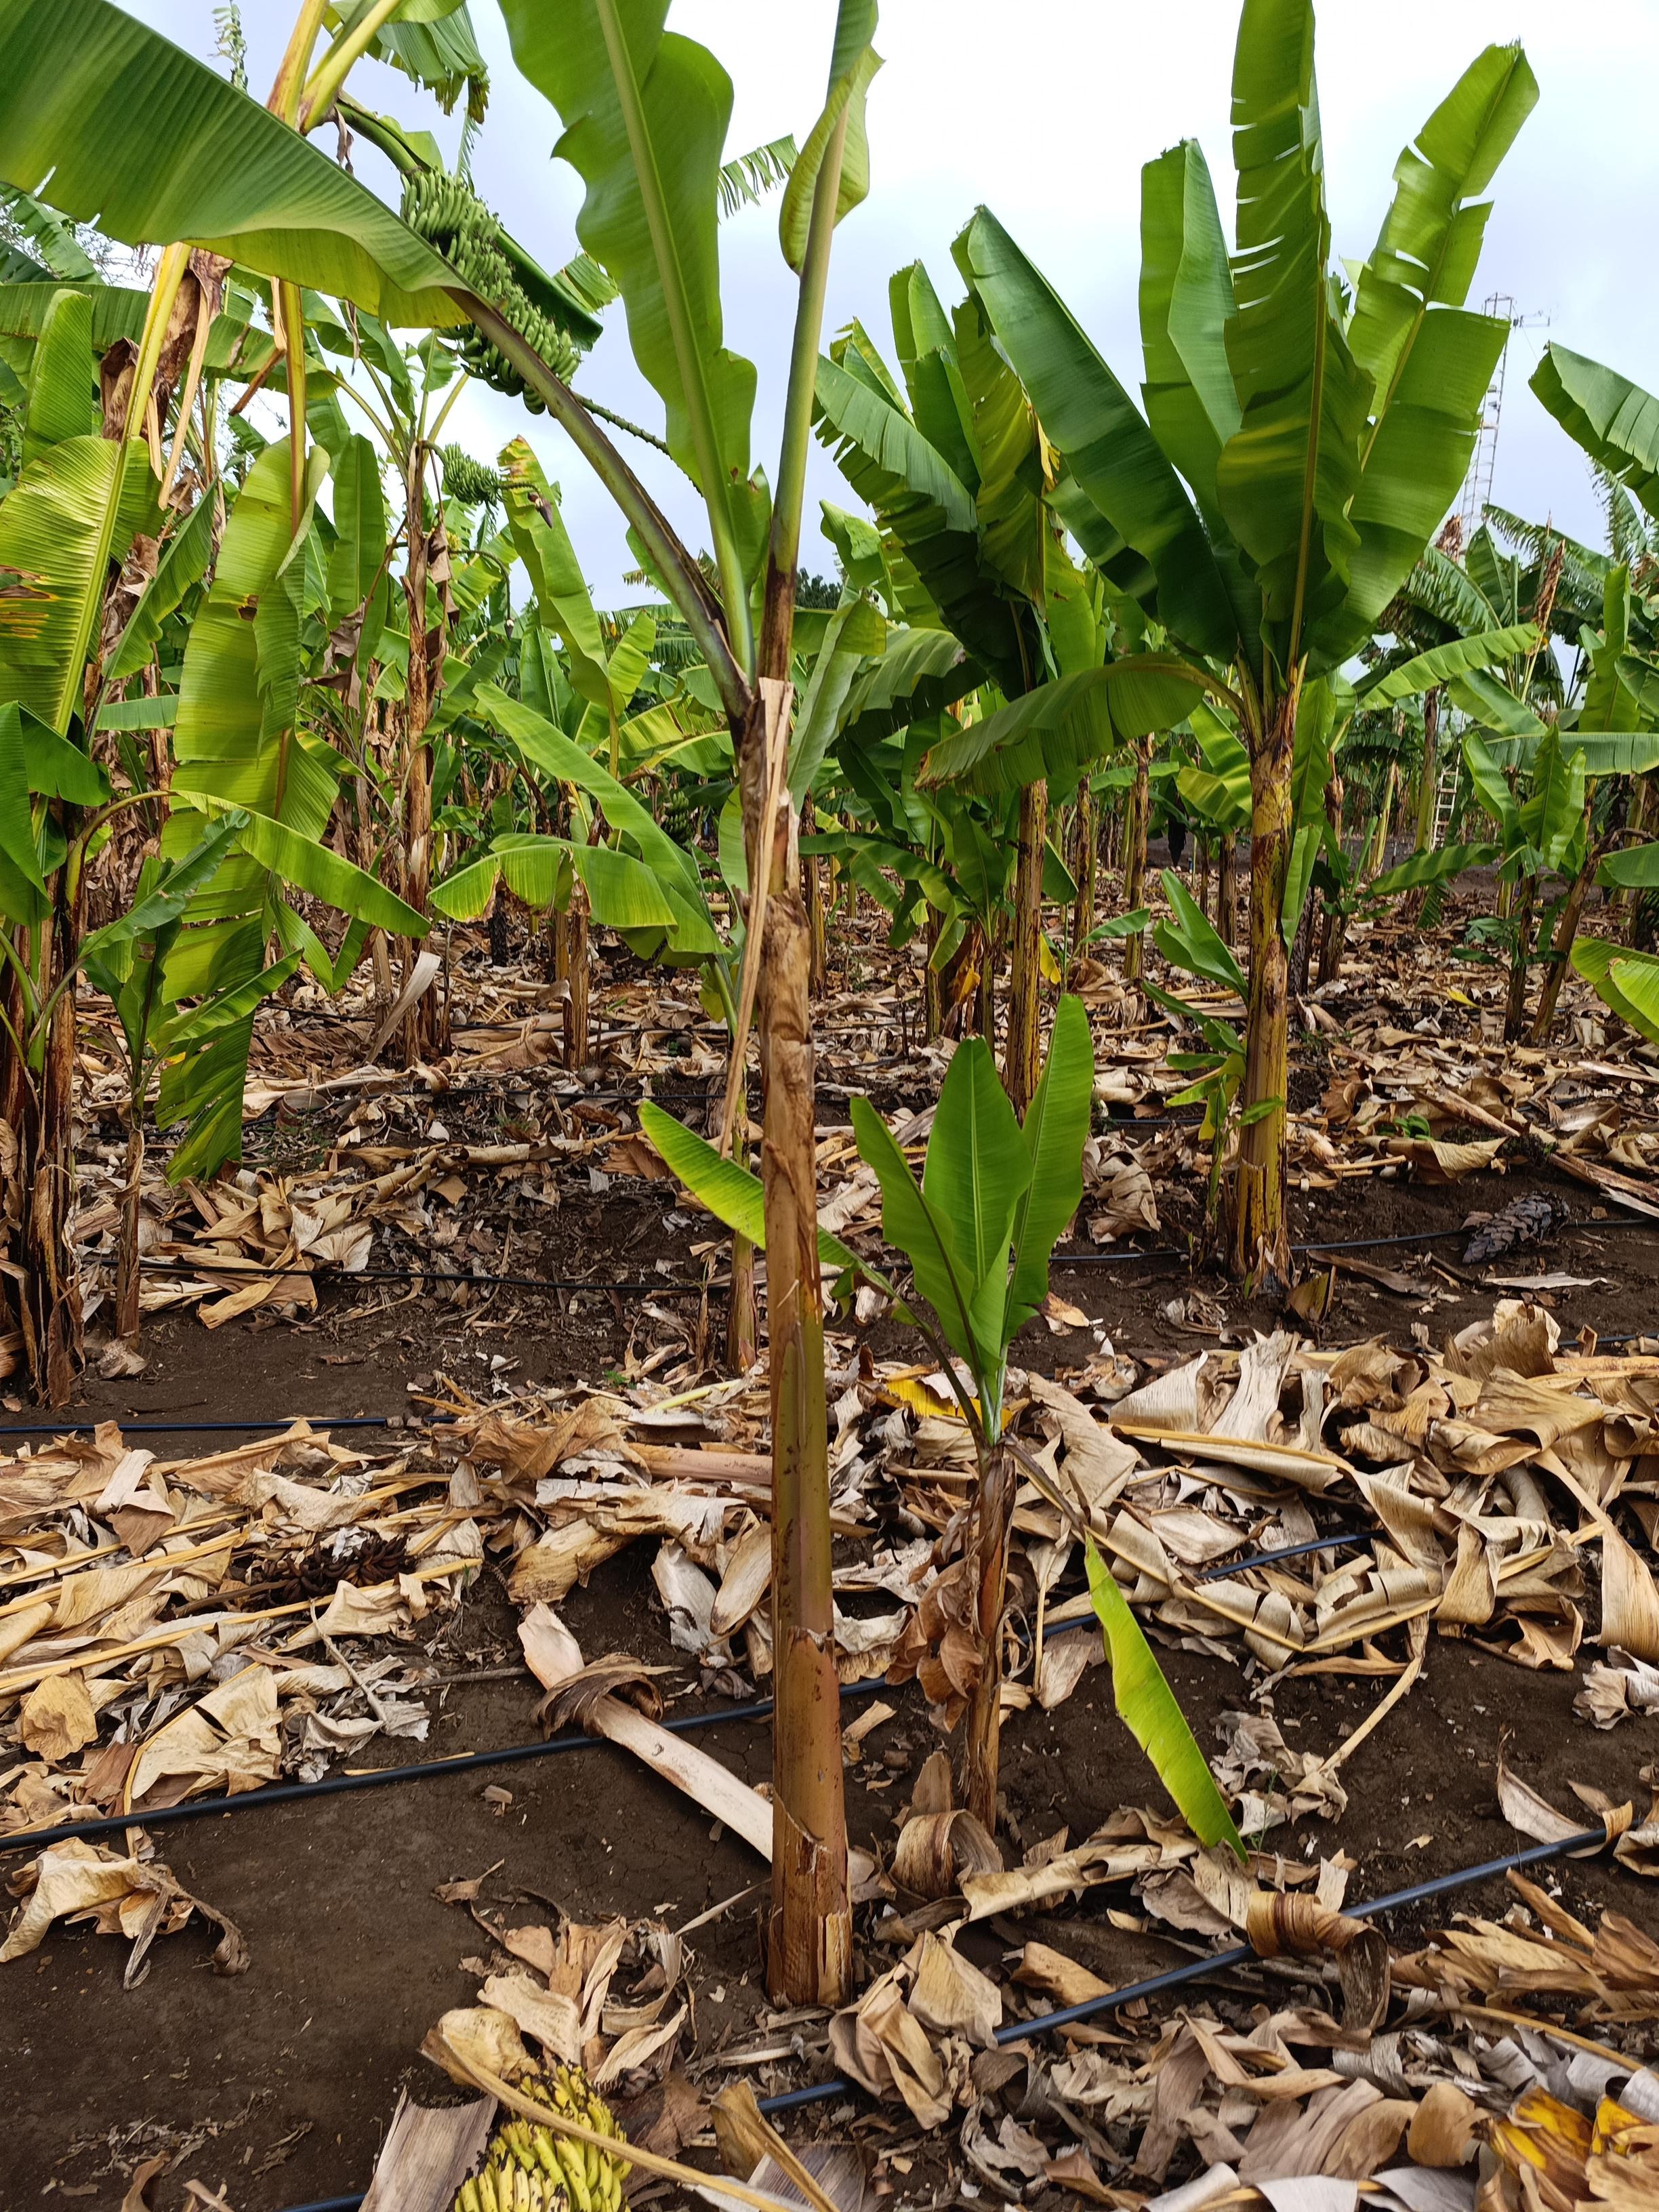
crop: banana
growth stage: vegetative
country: Tanzania
